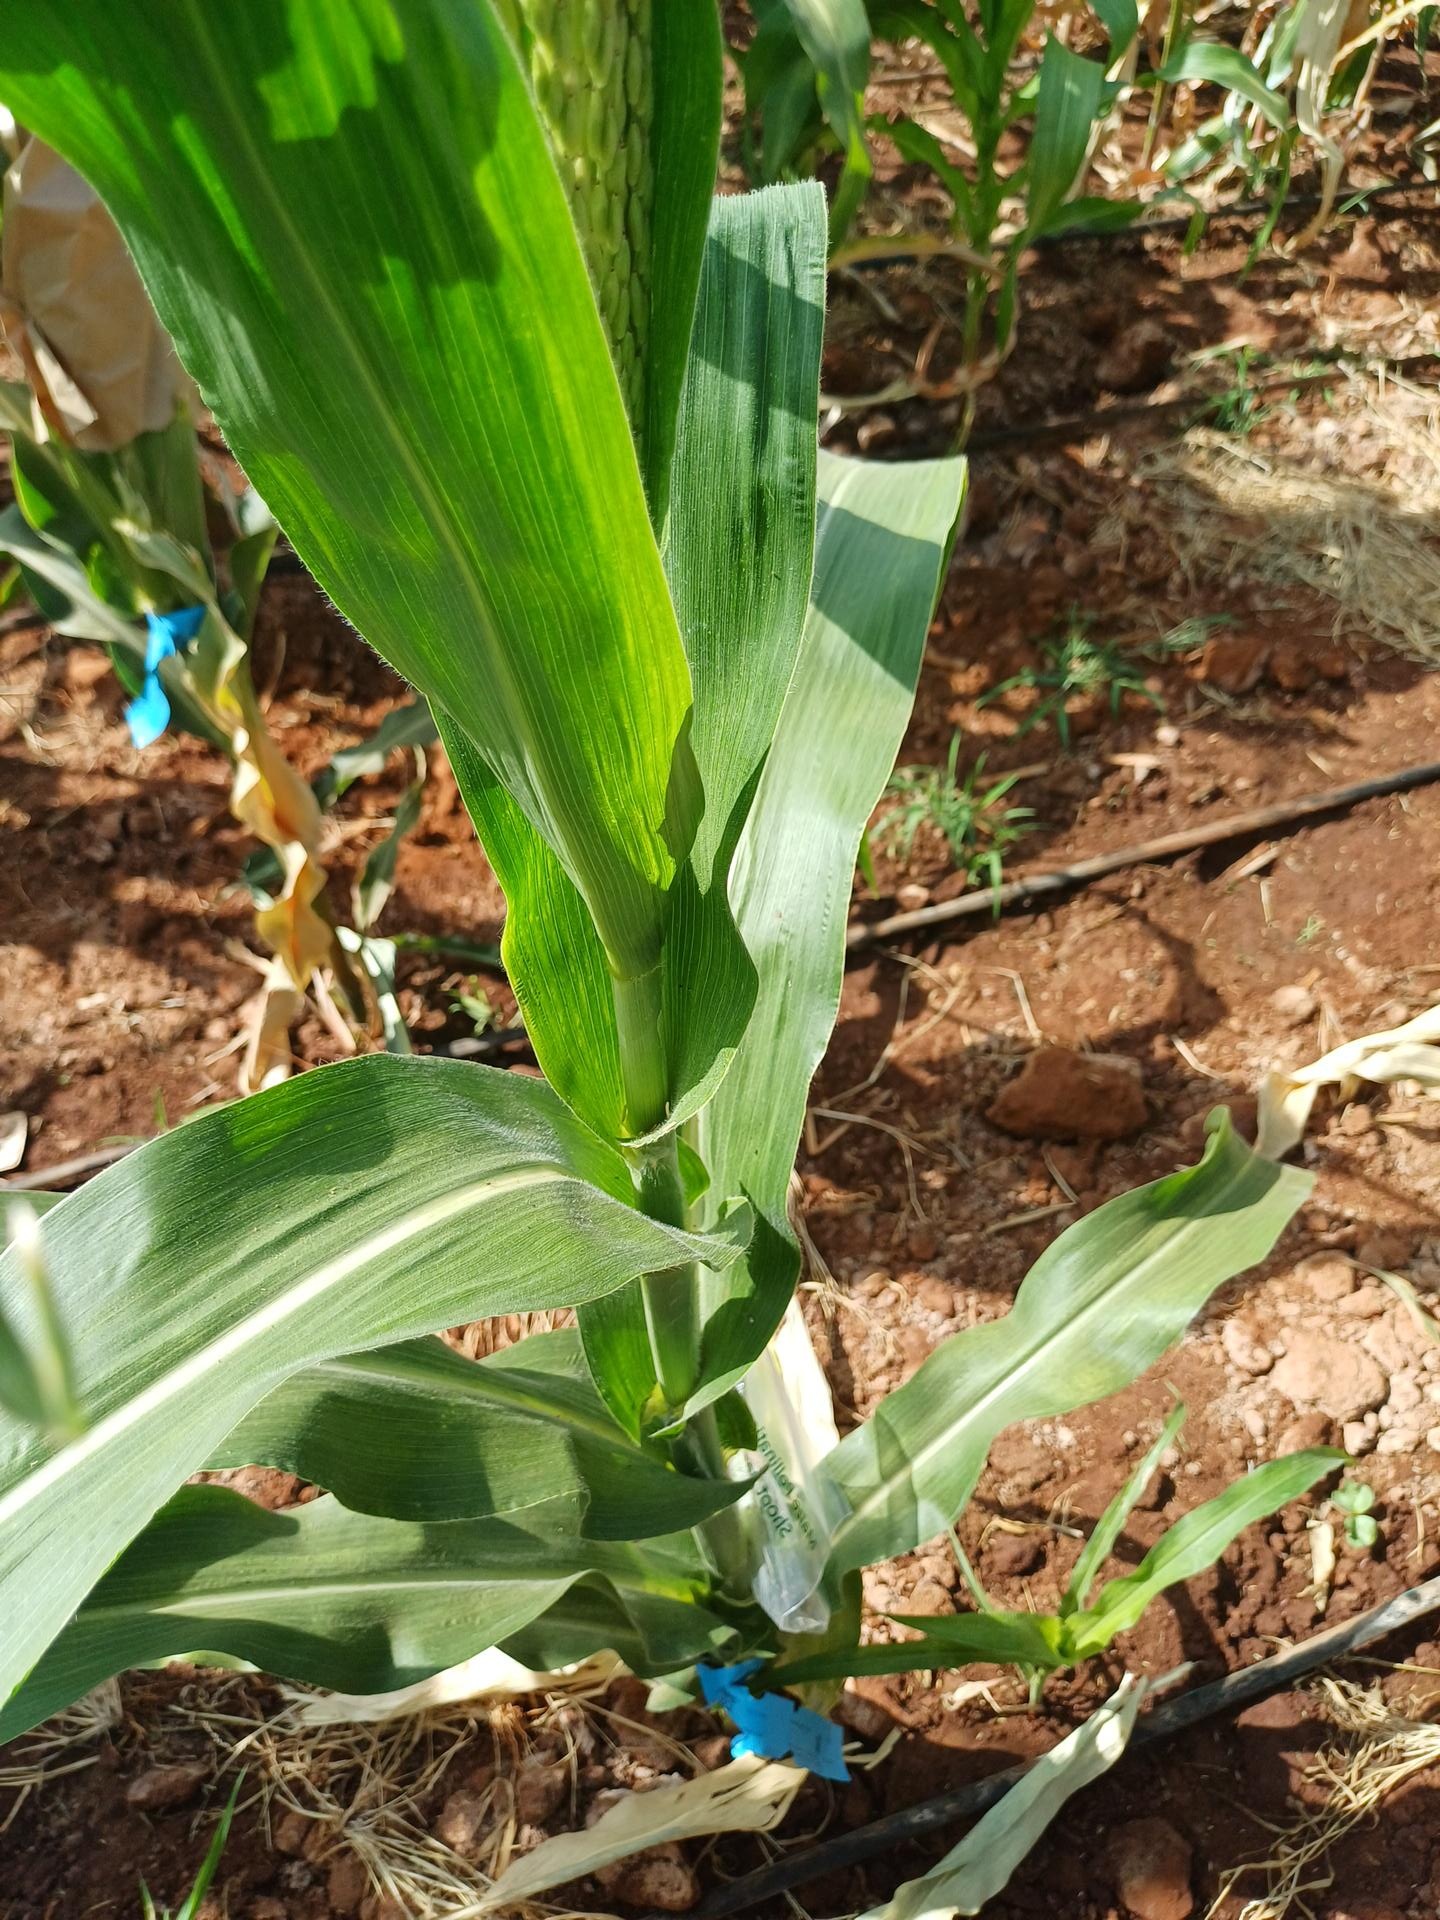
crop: maize
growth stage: flowering
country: Kenya
